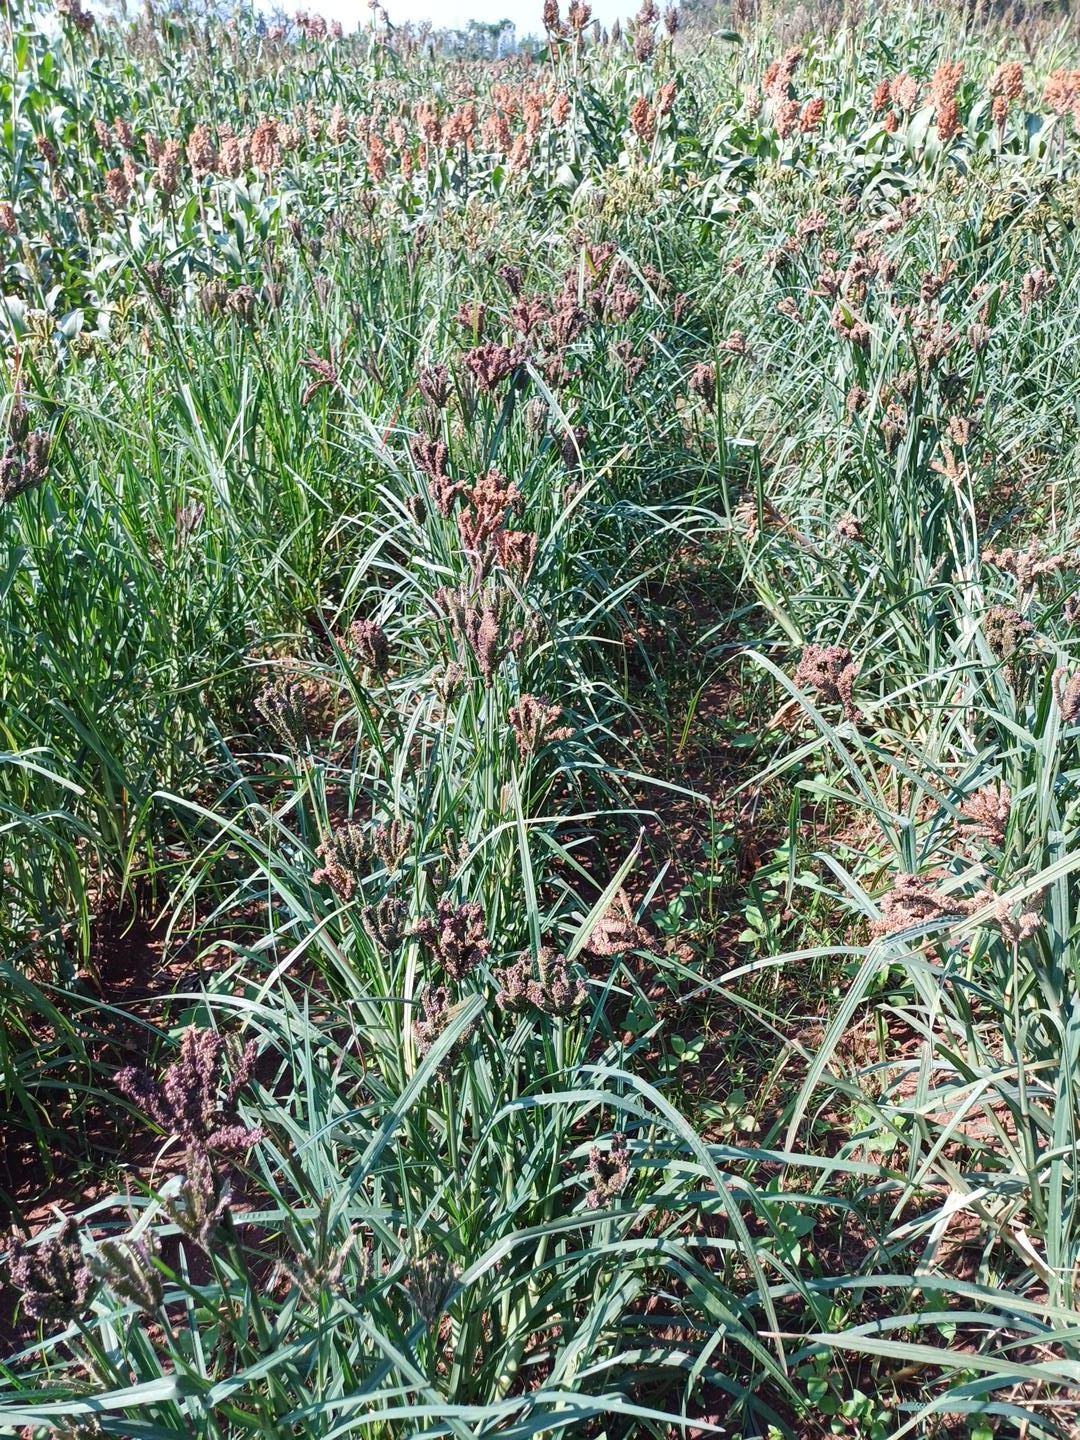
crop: finger millet
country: Kenya
